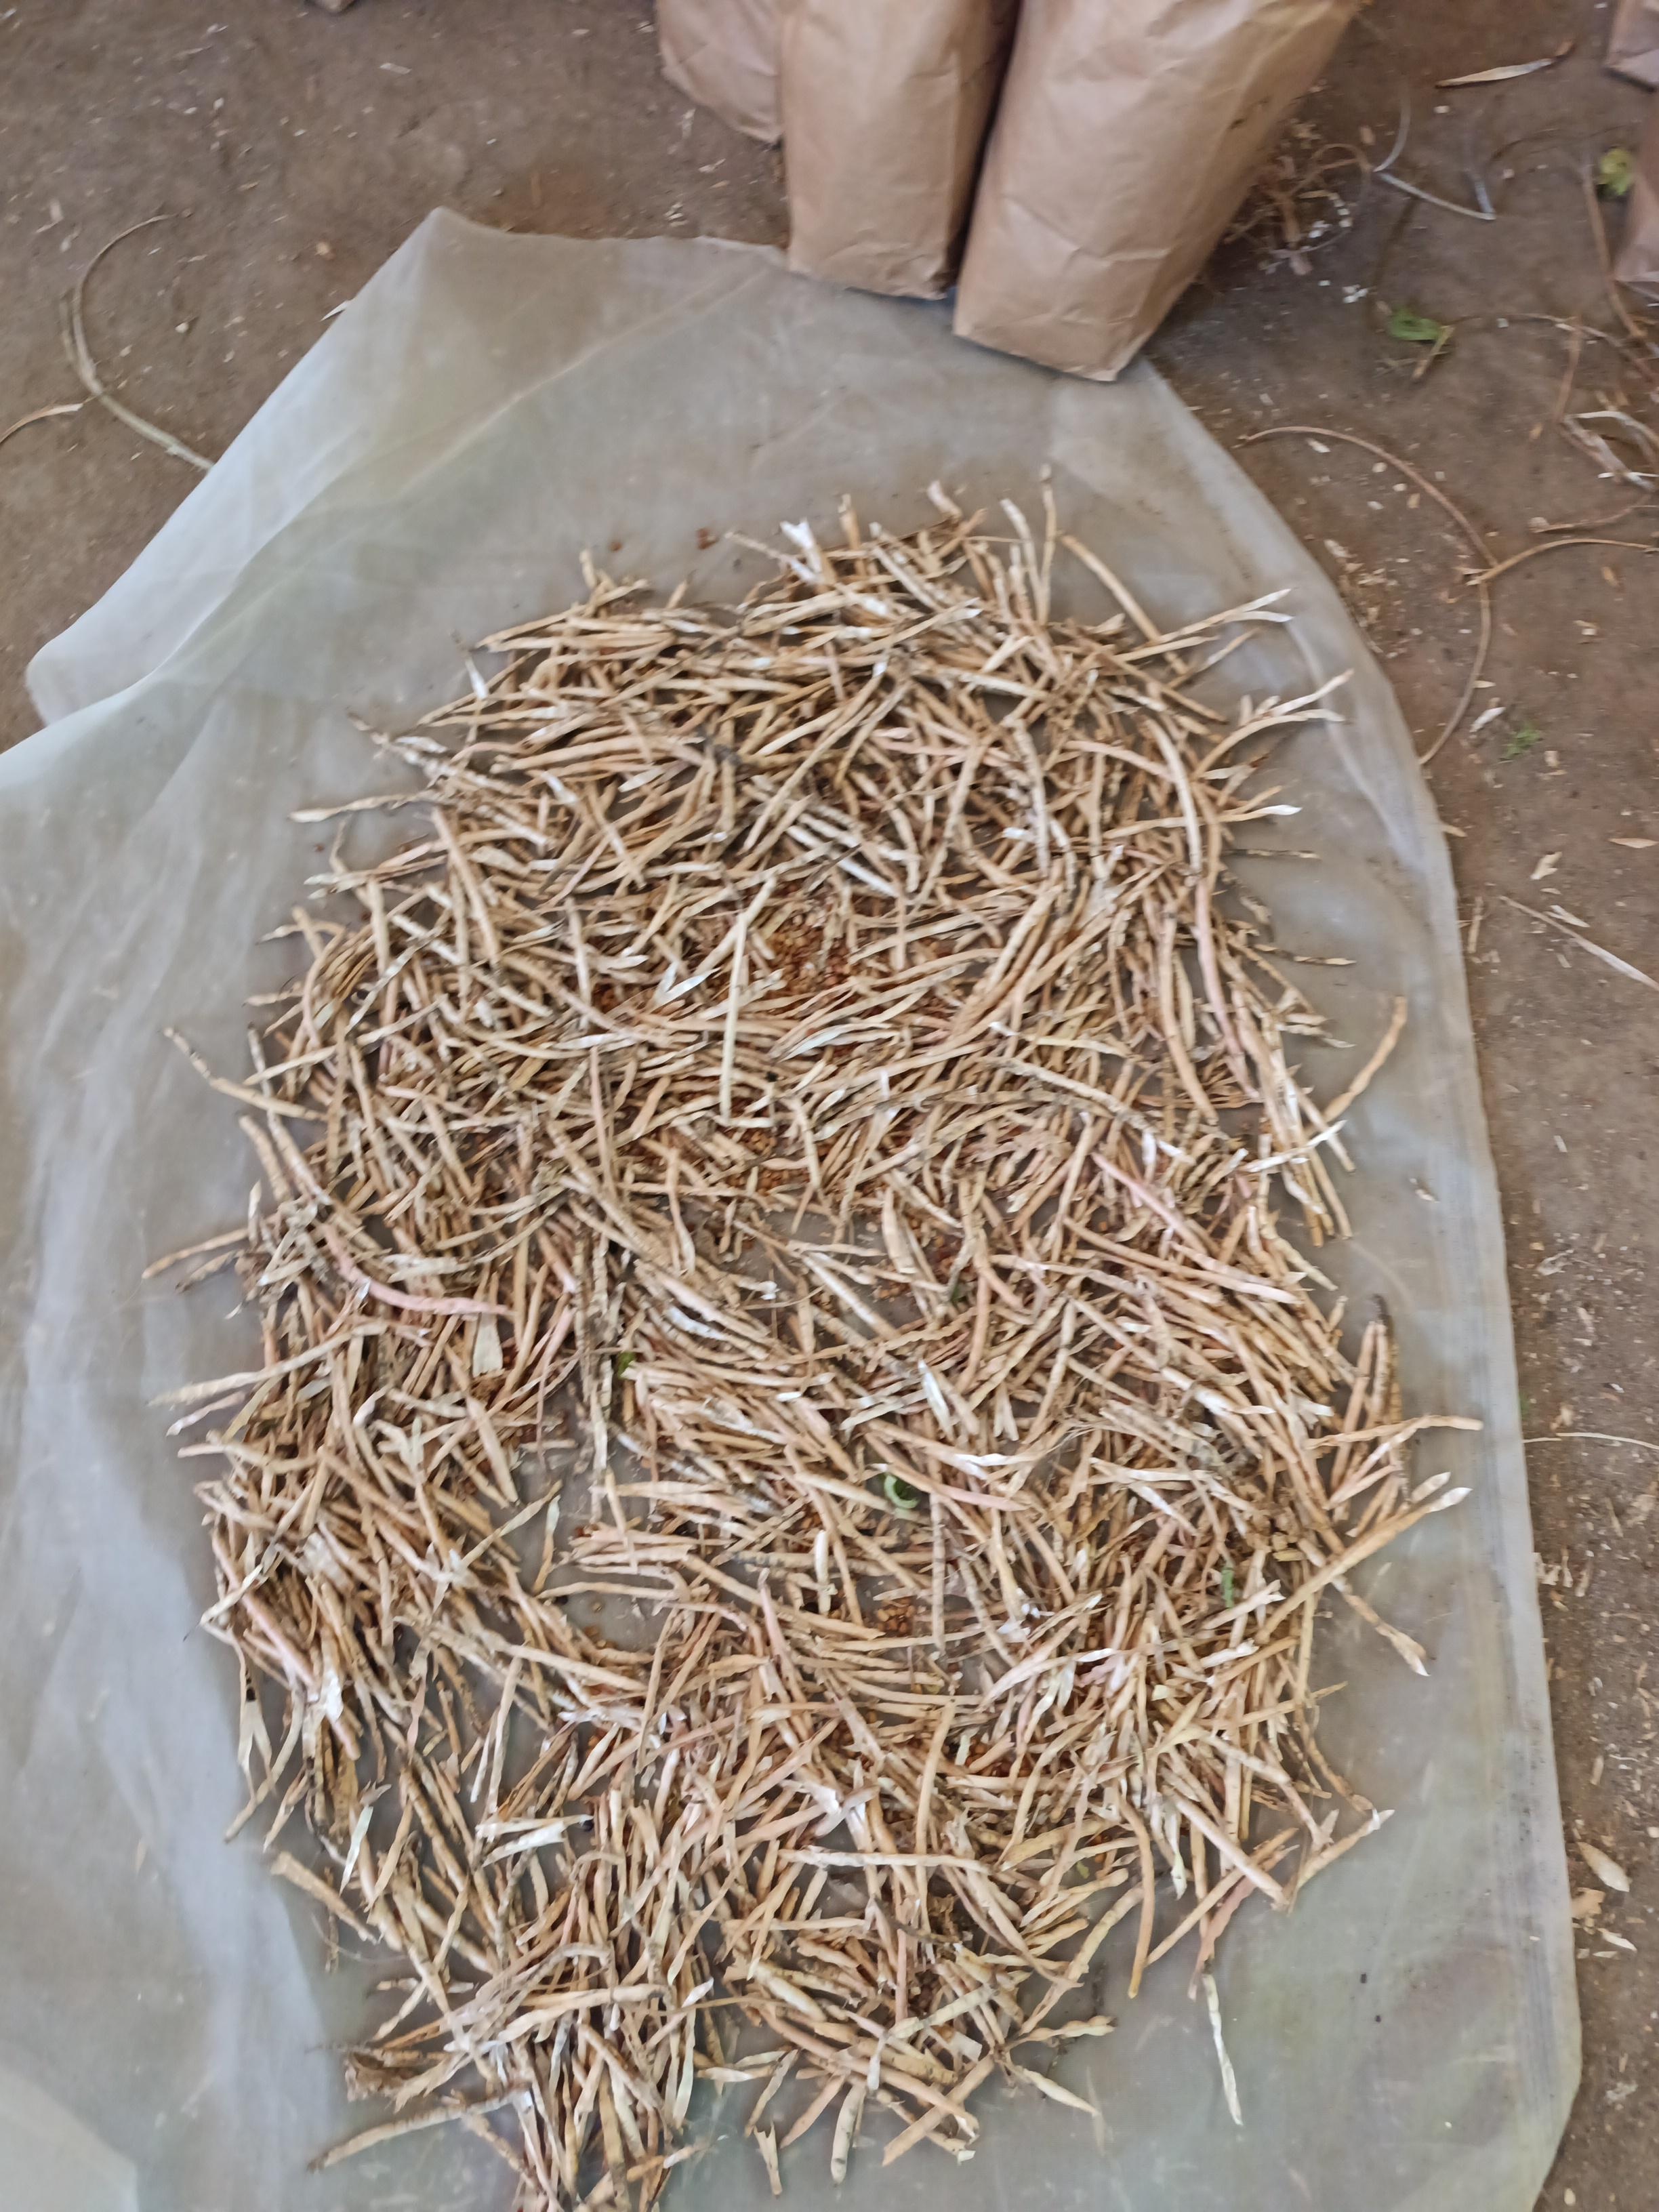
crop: cowpea
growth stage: harvest
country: Nigeria
